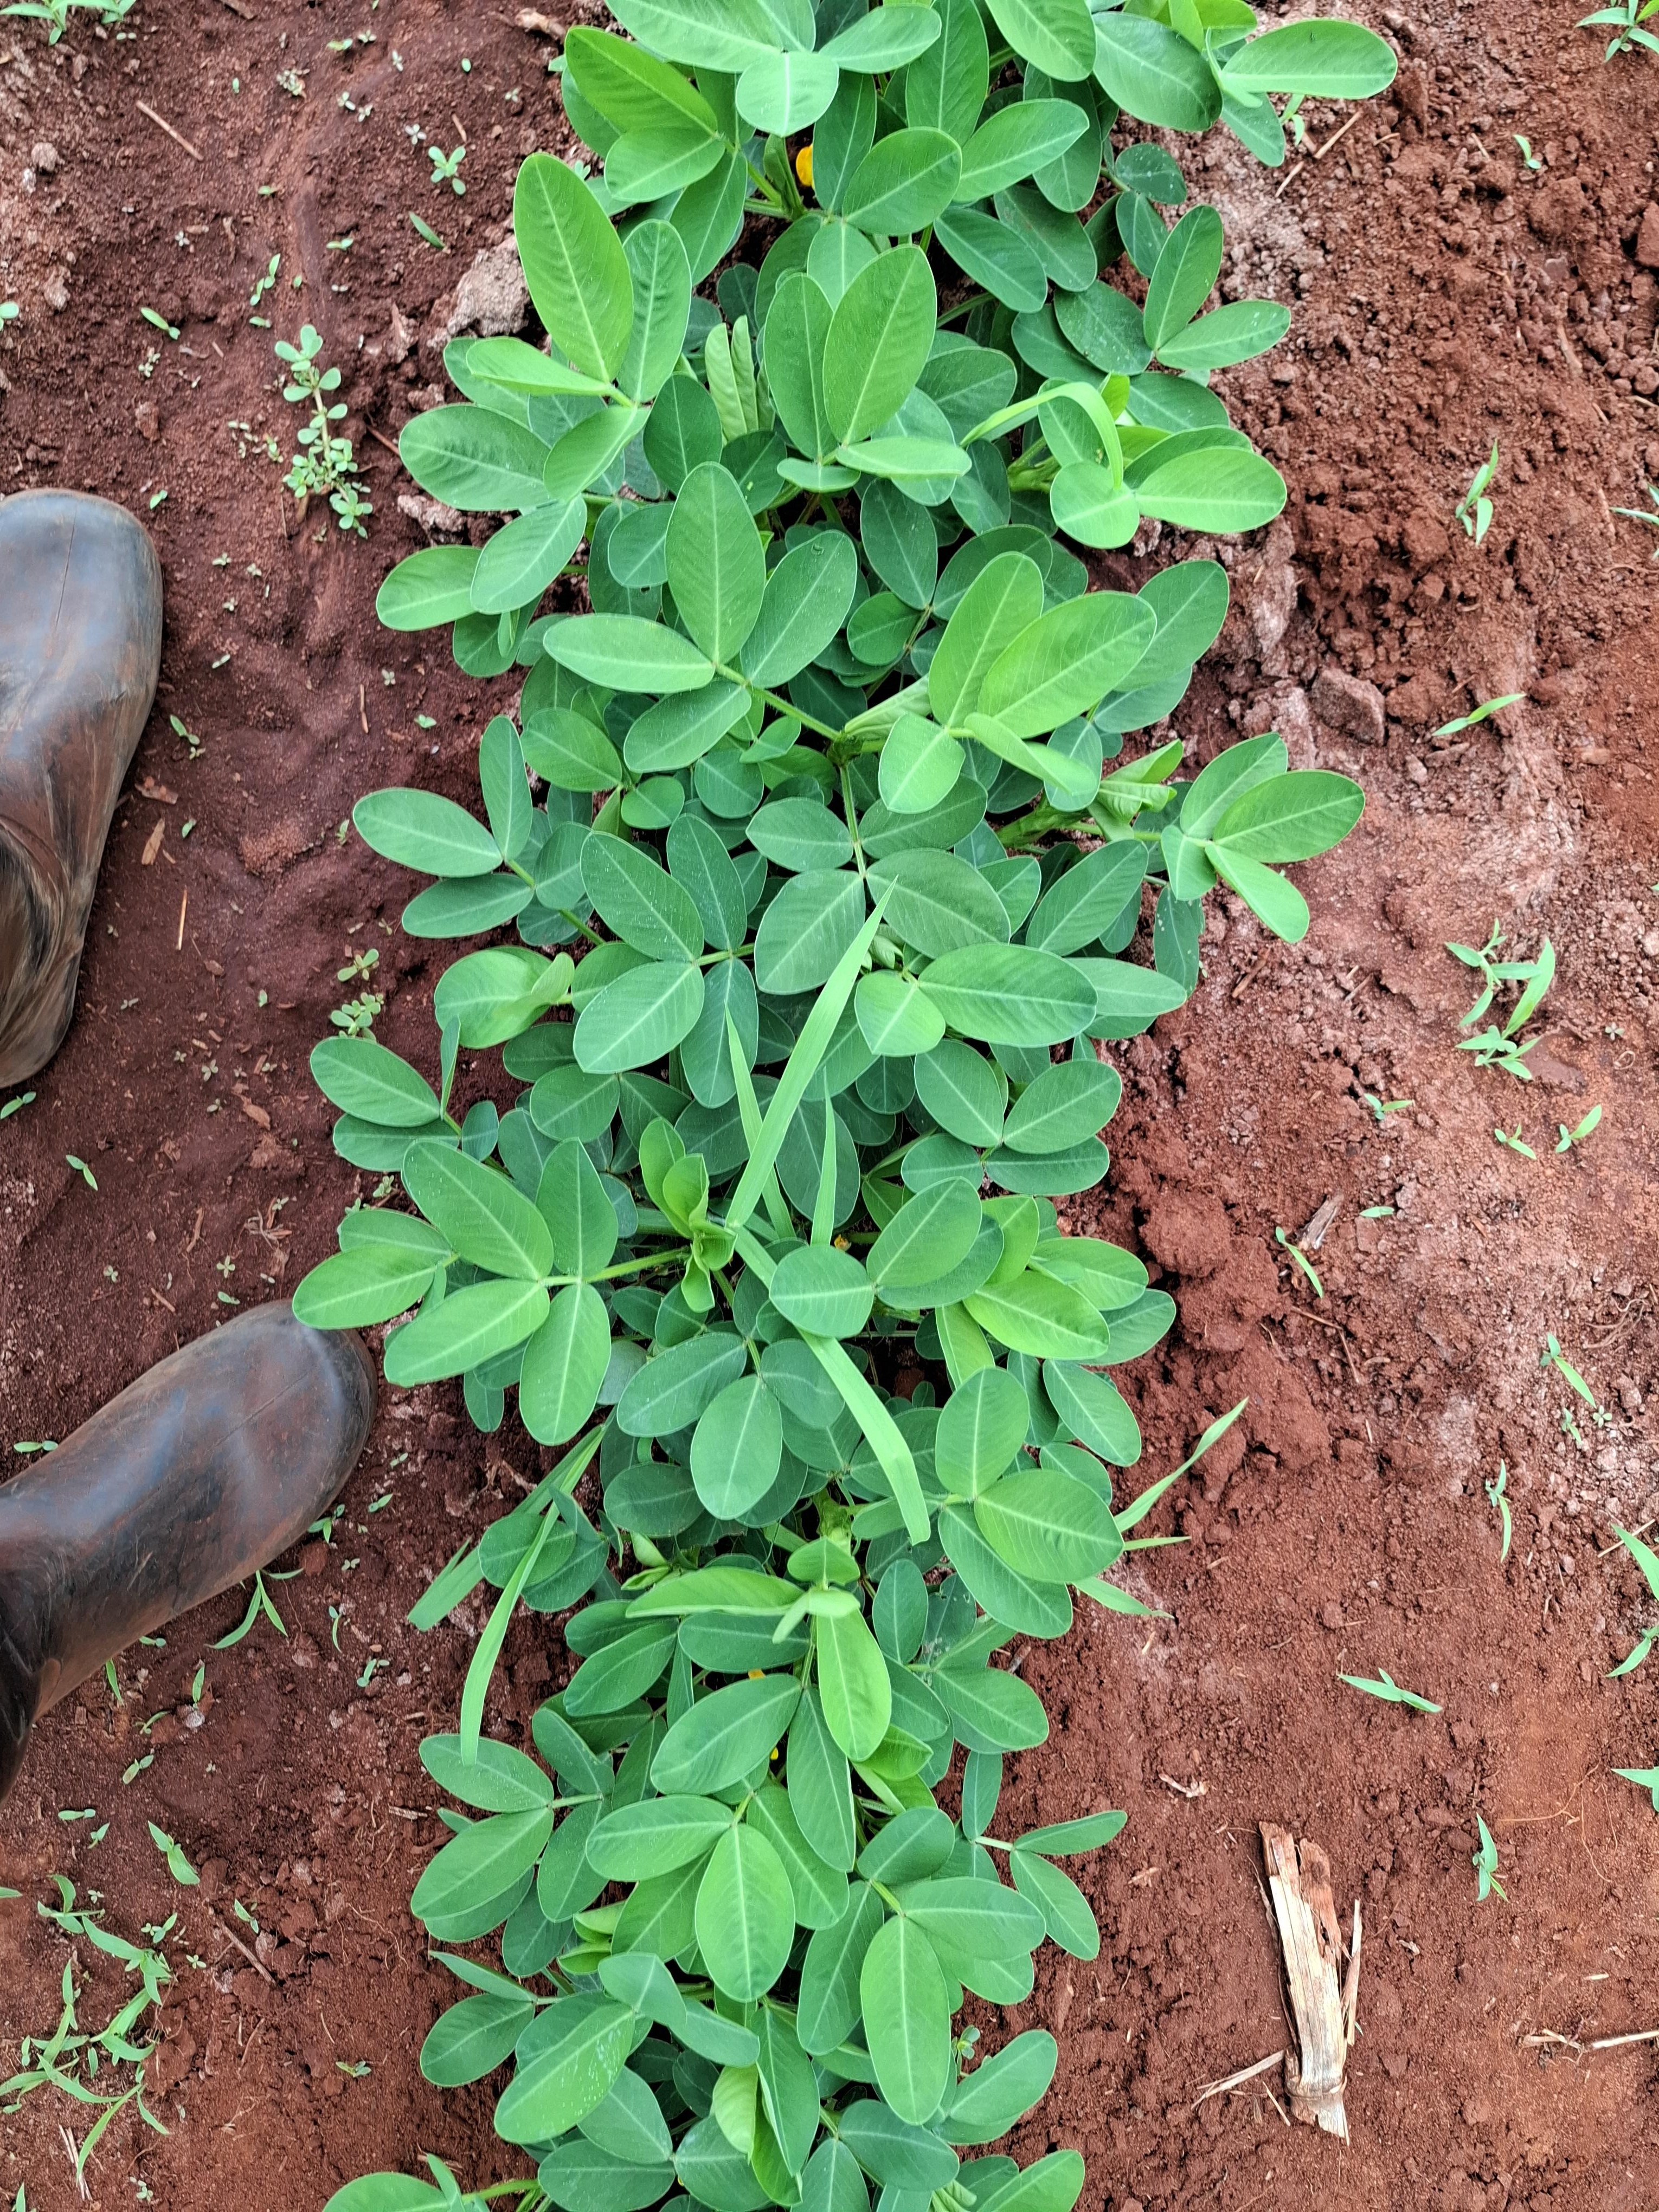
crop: groundnut
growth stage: flowering
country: Kenya
